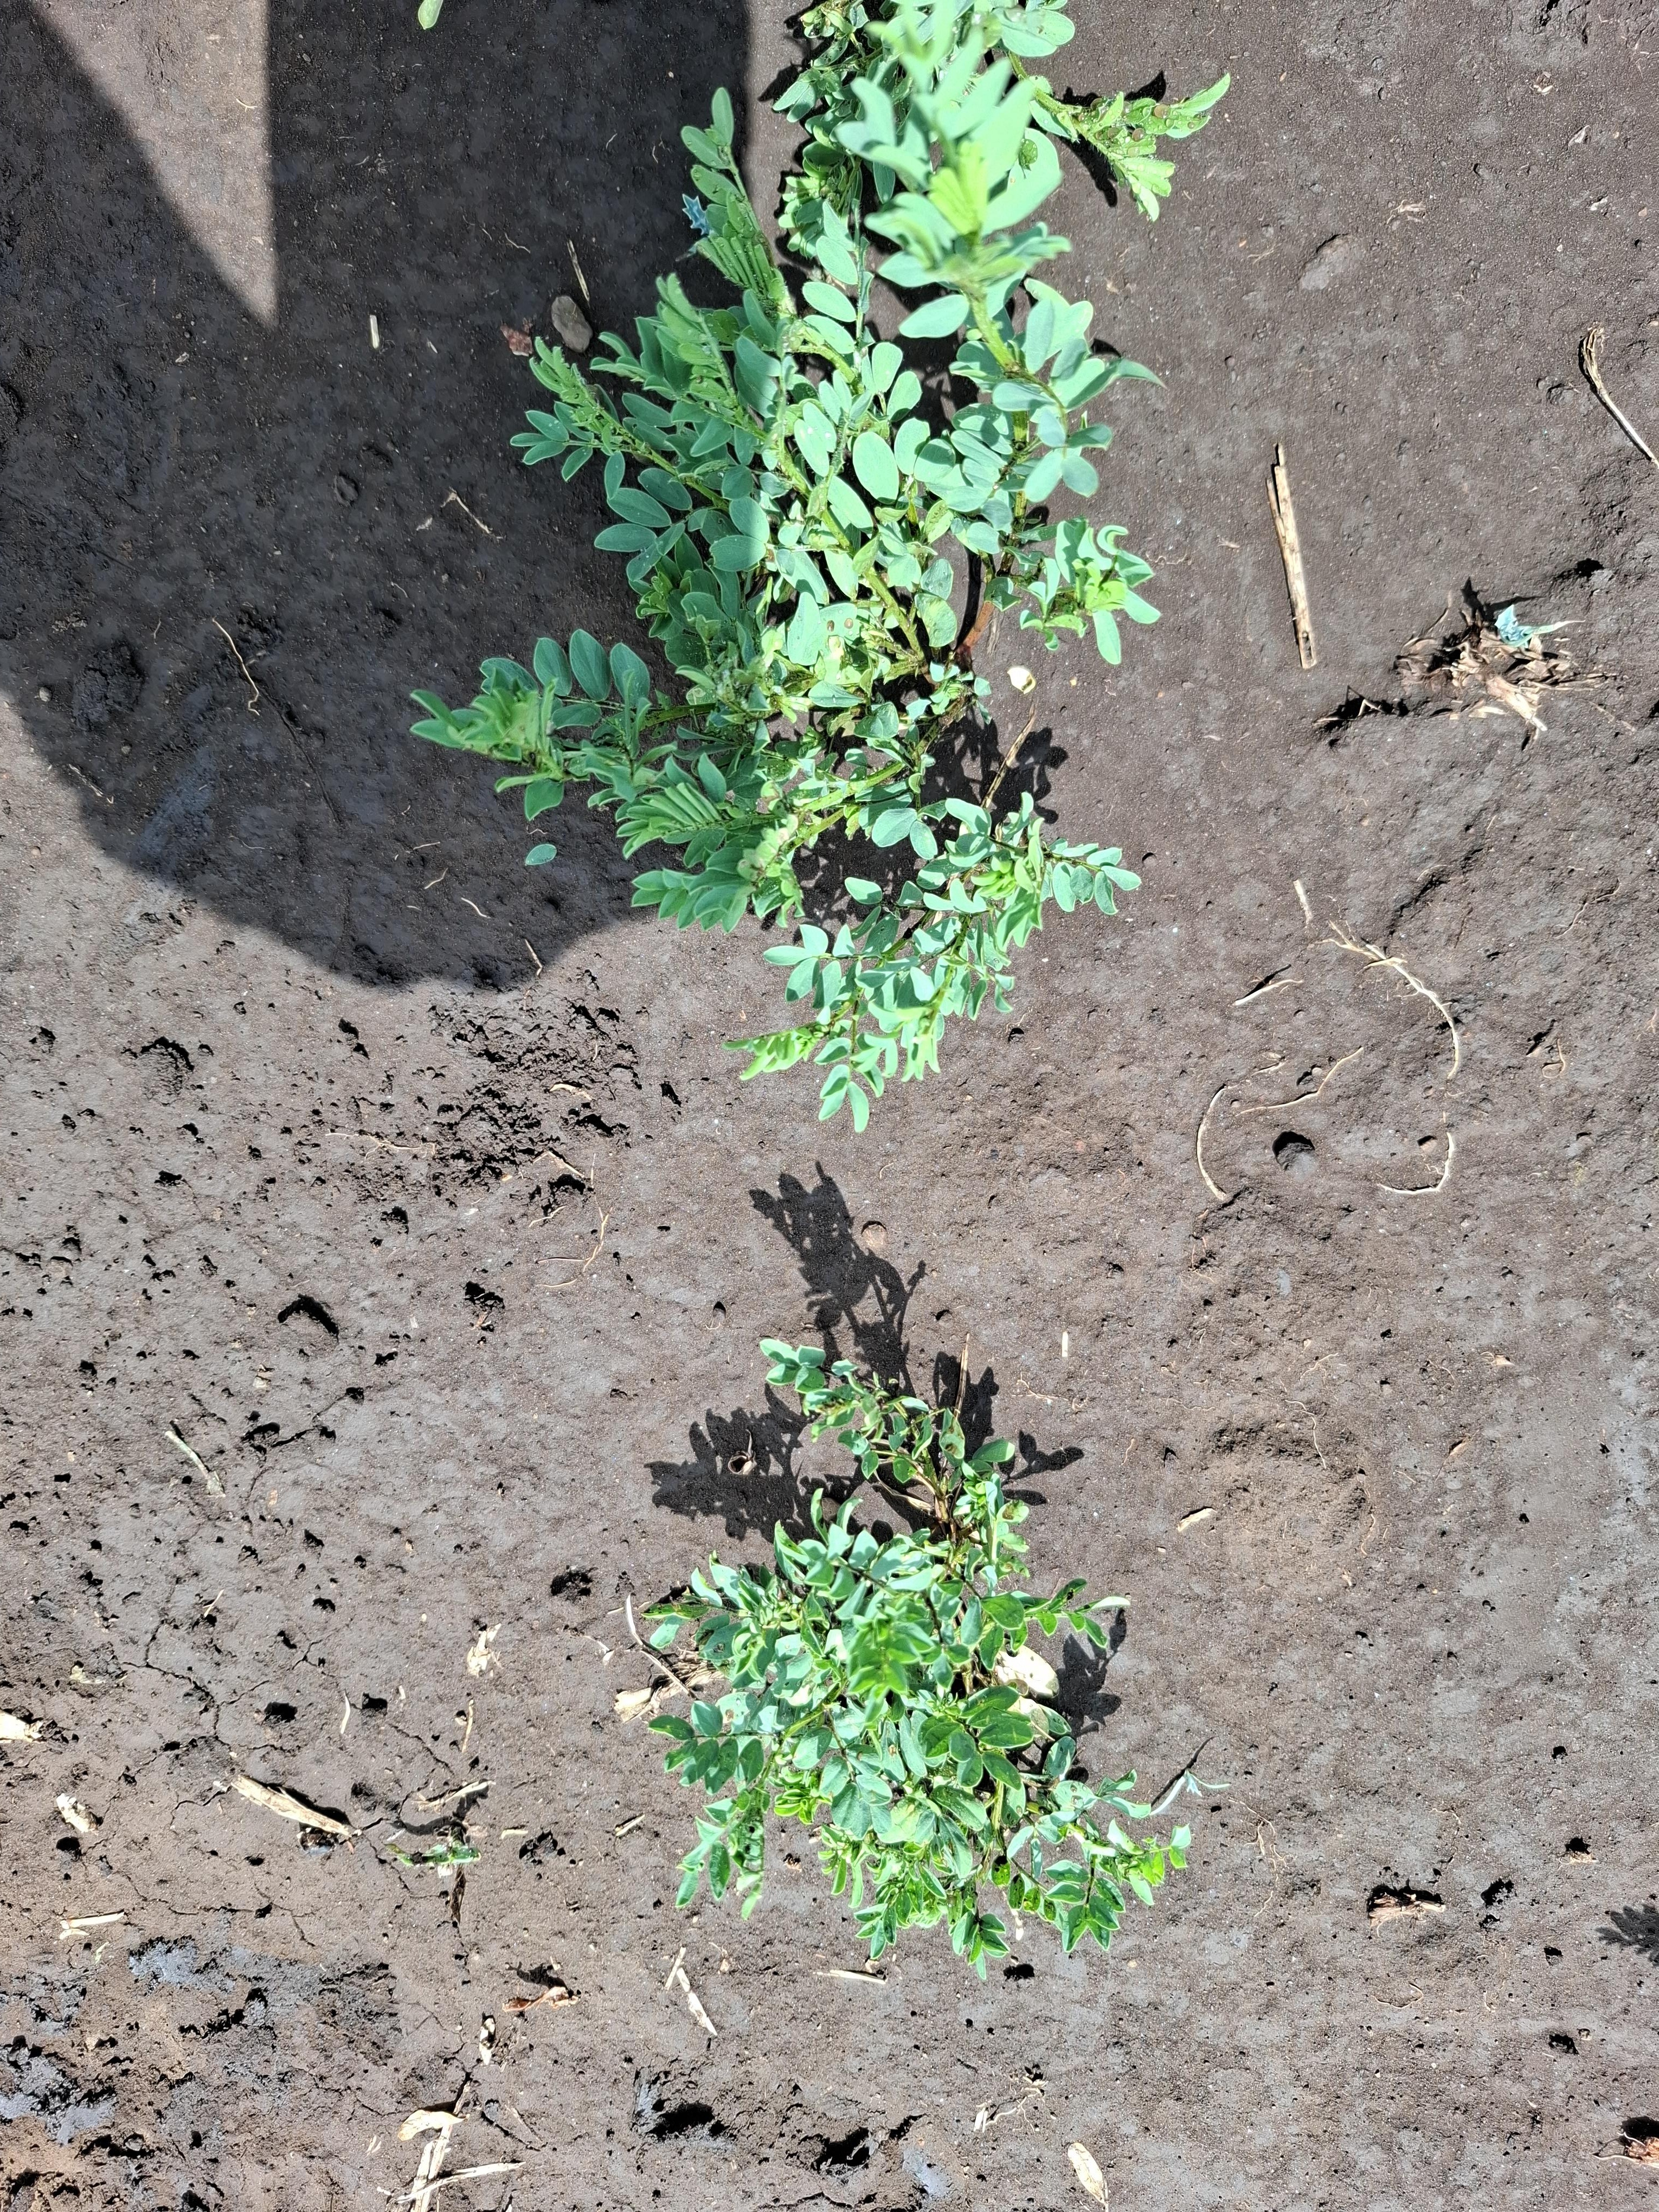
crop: lentil
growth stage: vegetative
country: Tanzania
